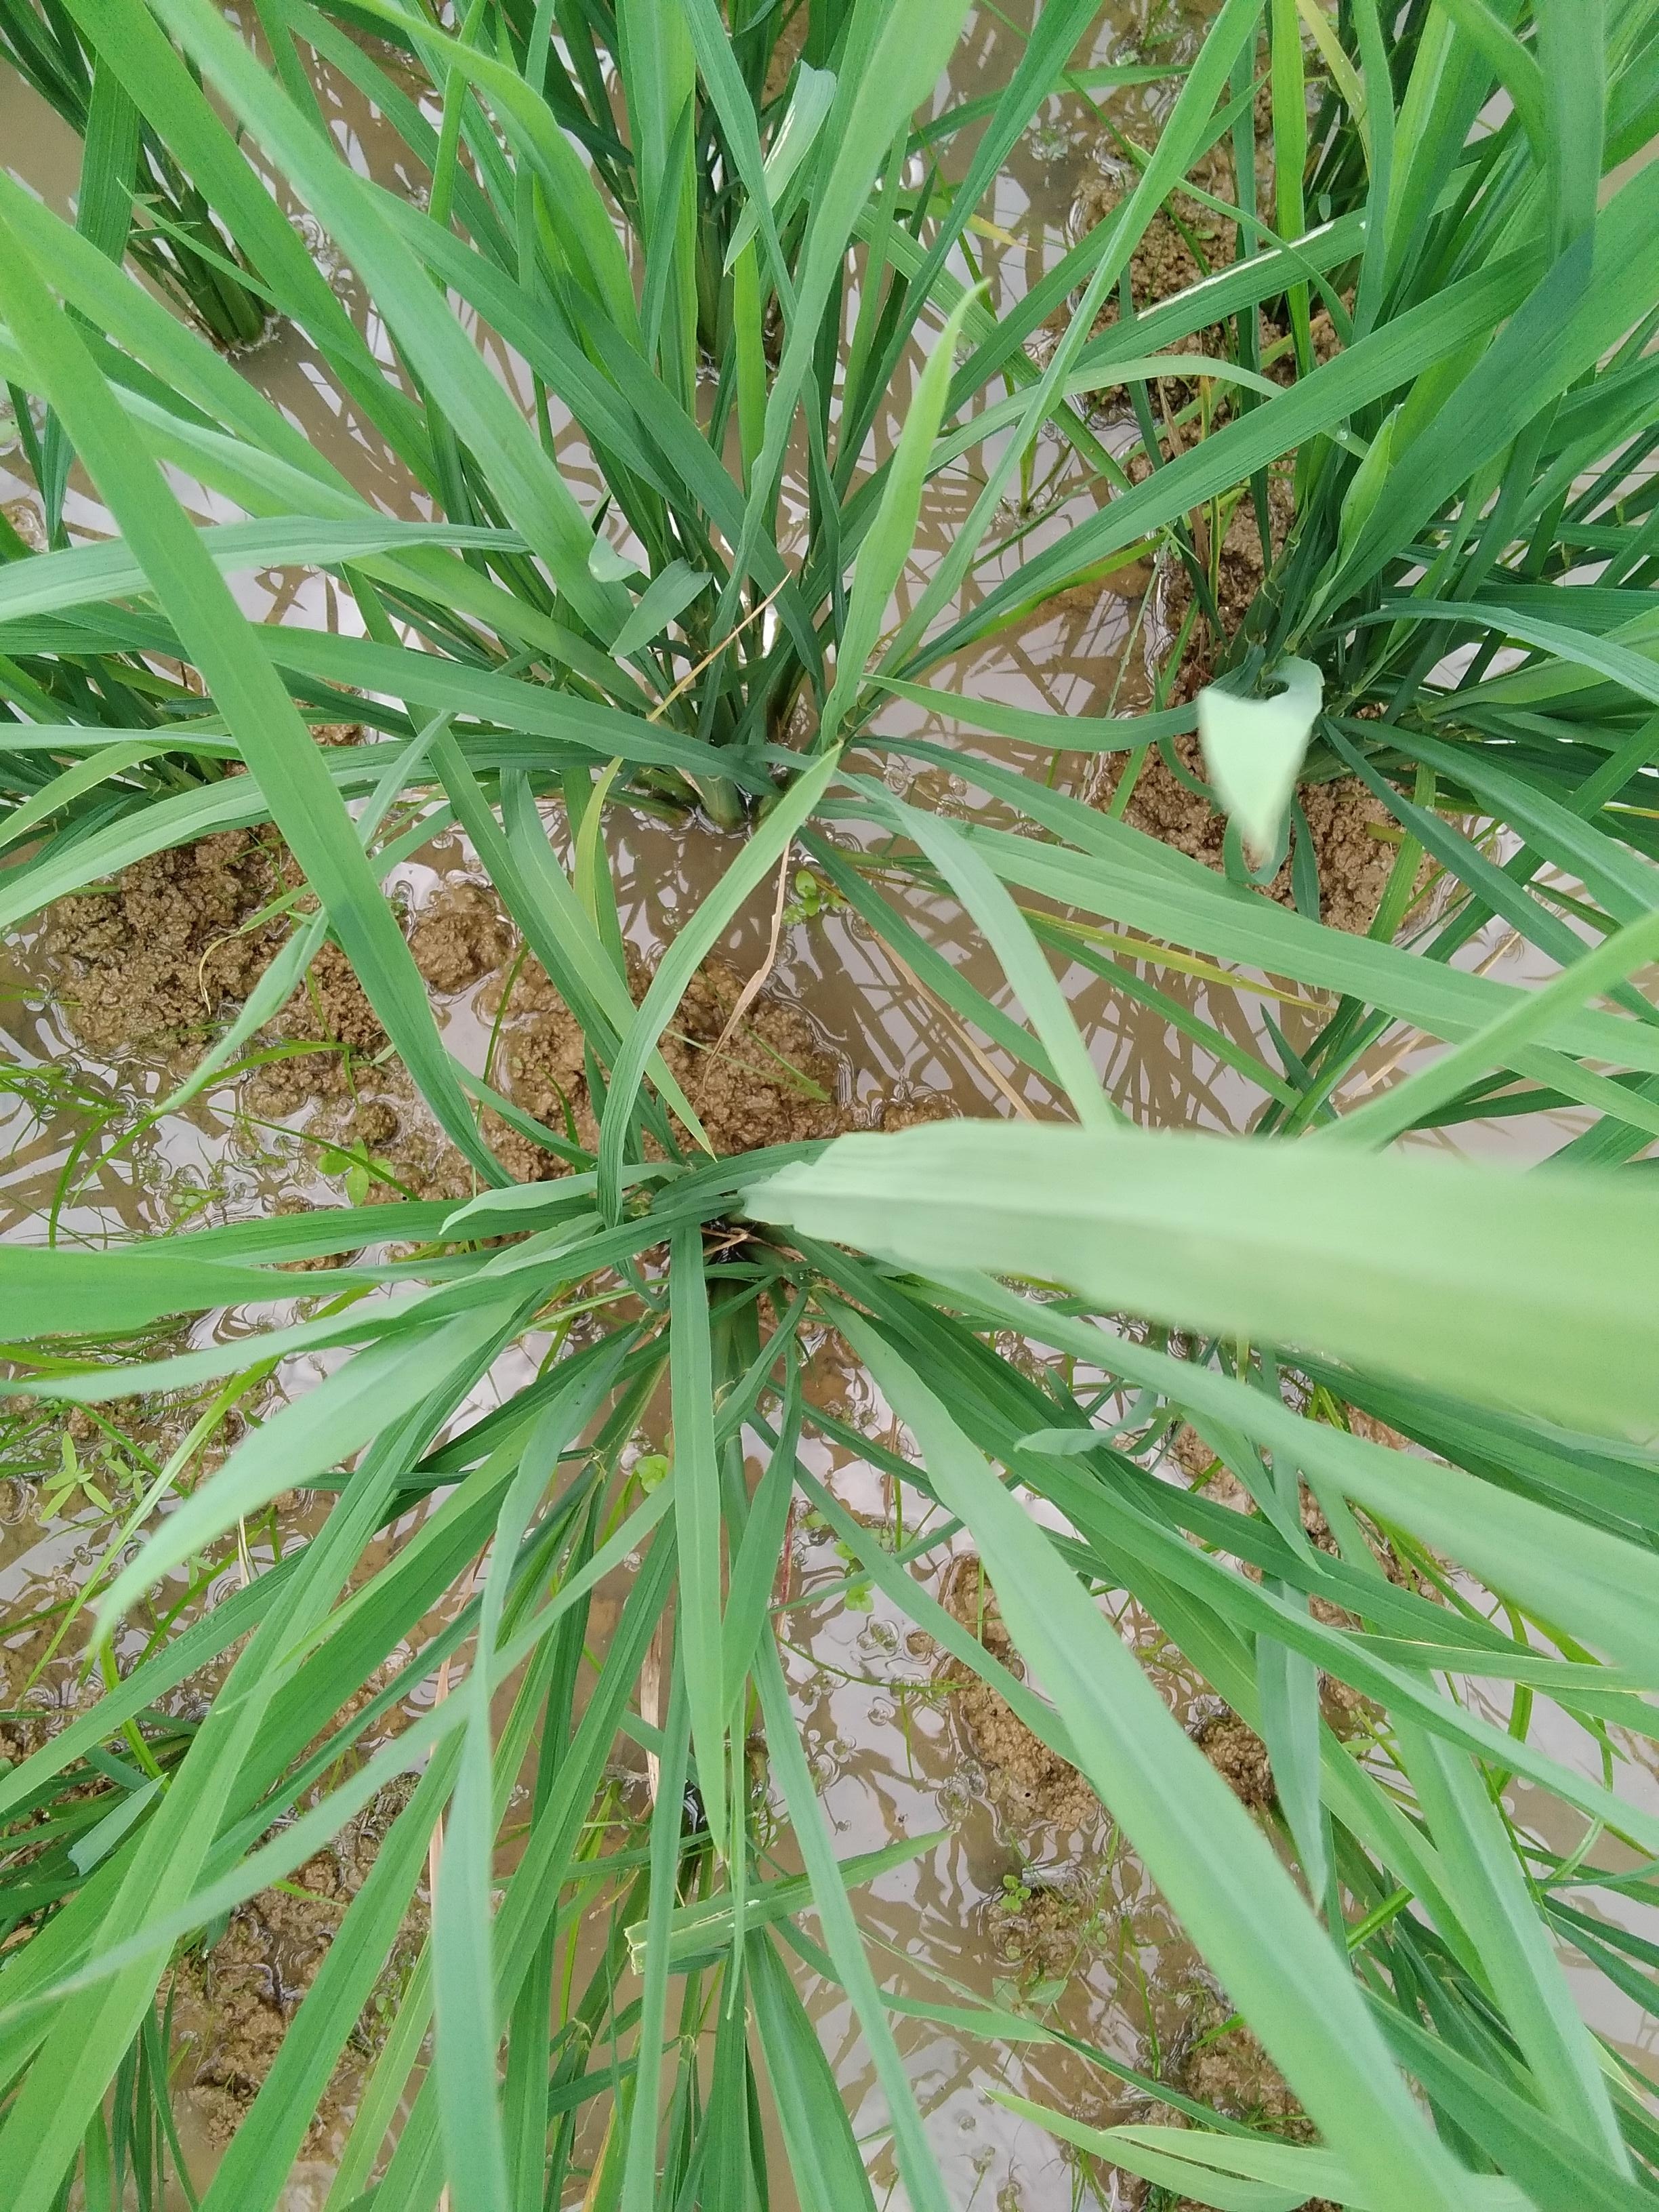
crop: rice
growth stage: vegetative
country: Nigeria
